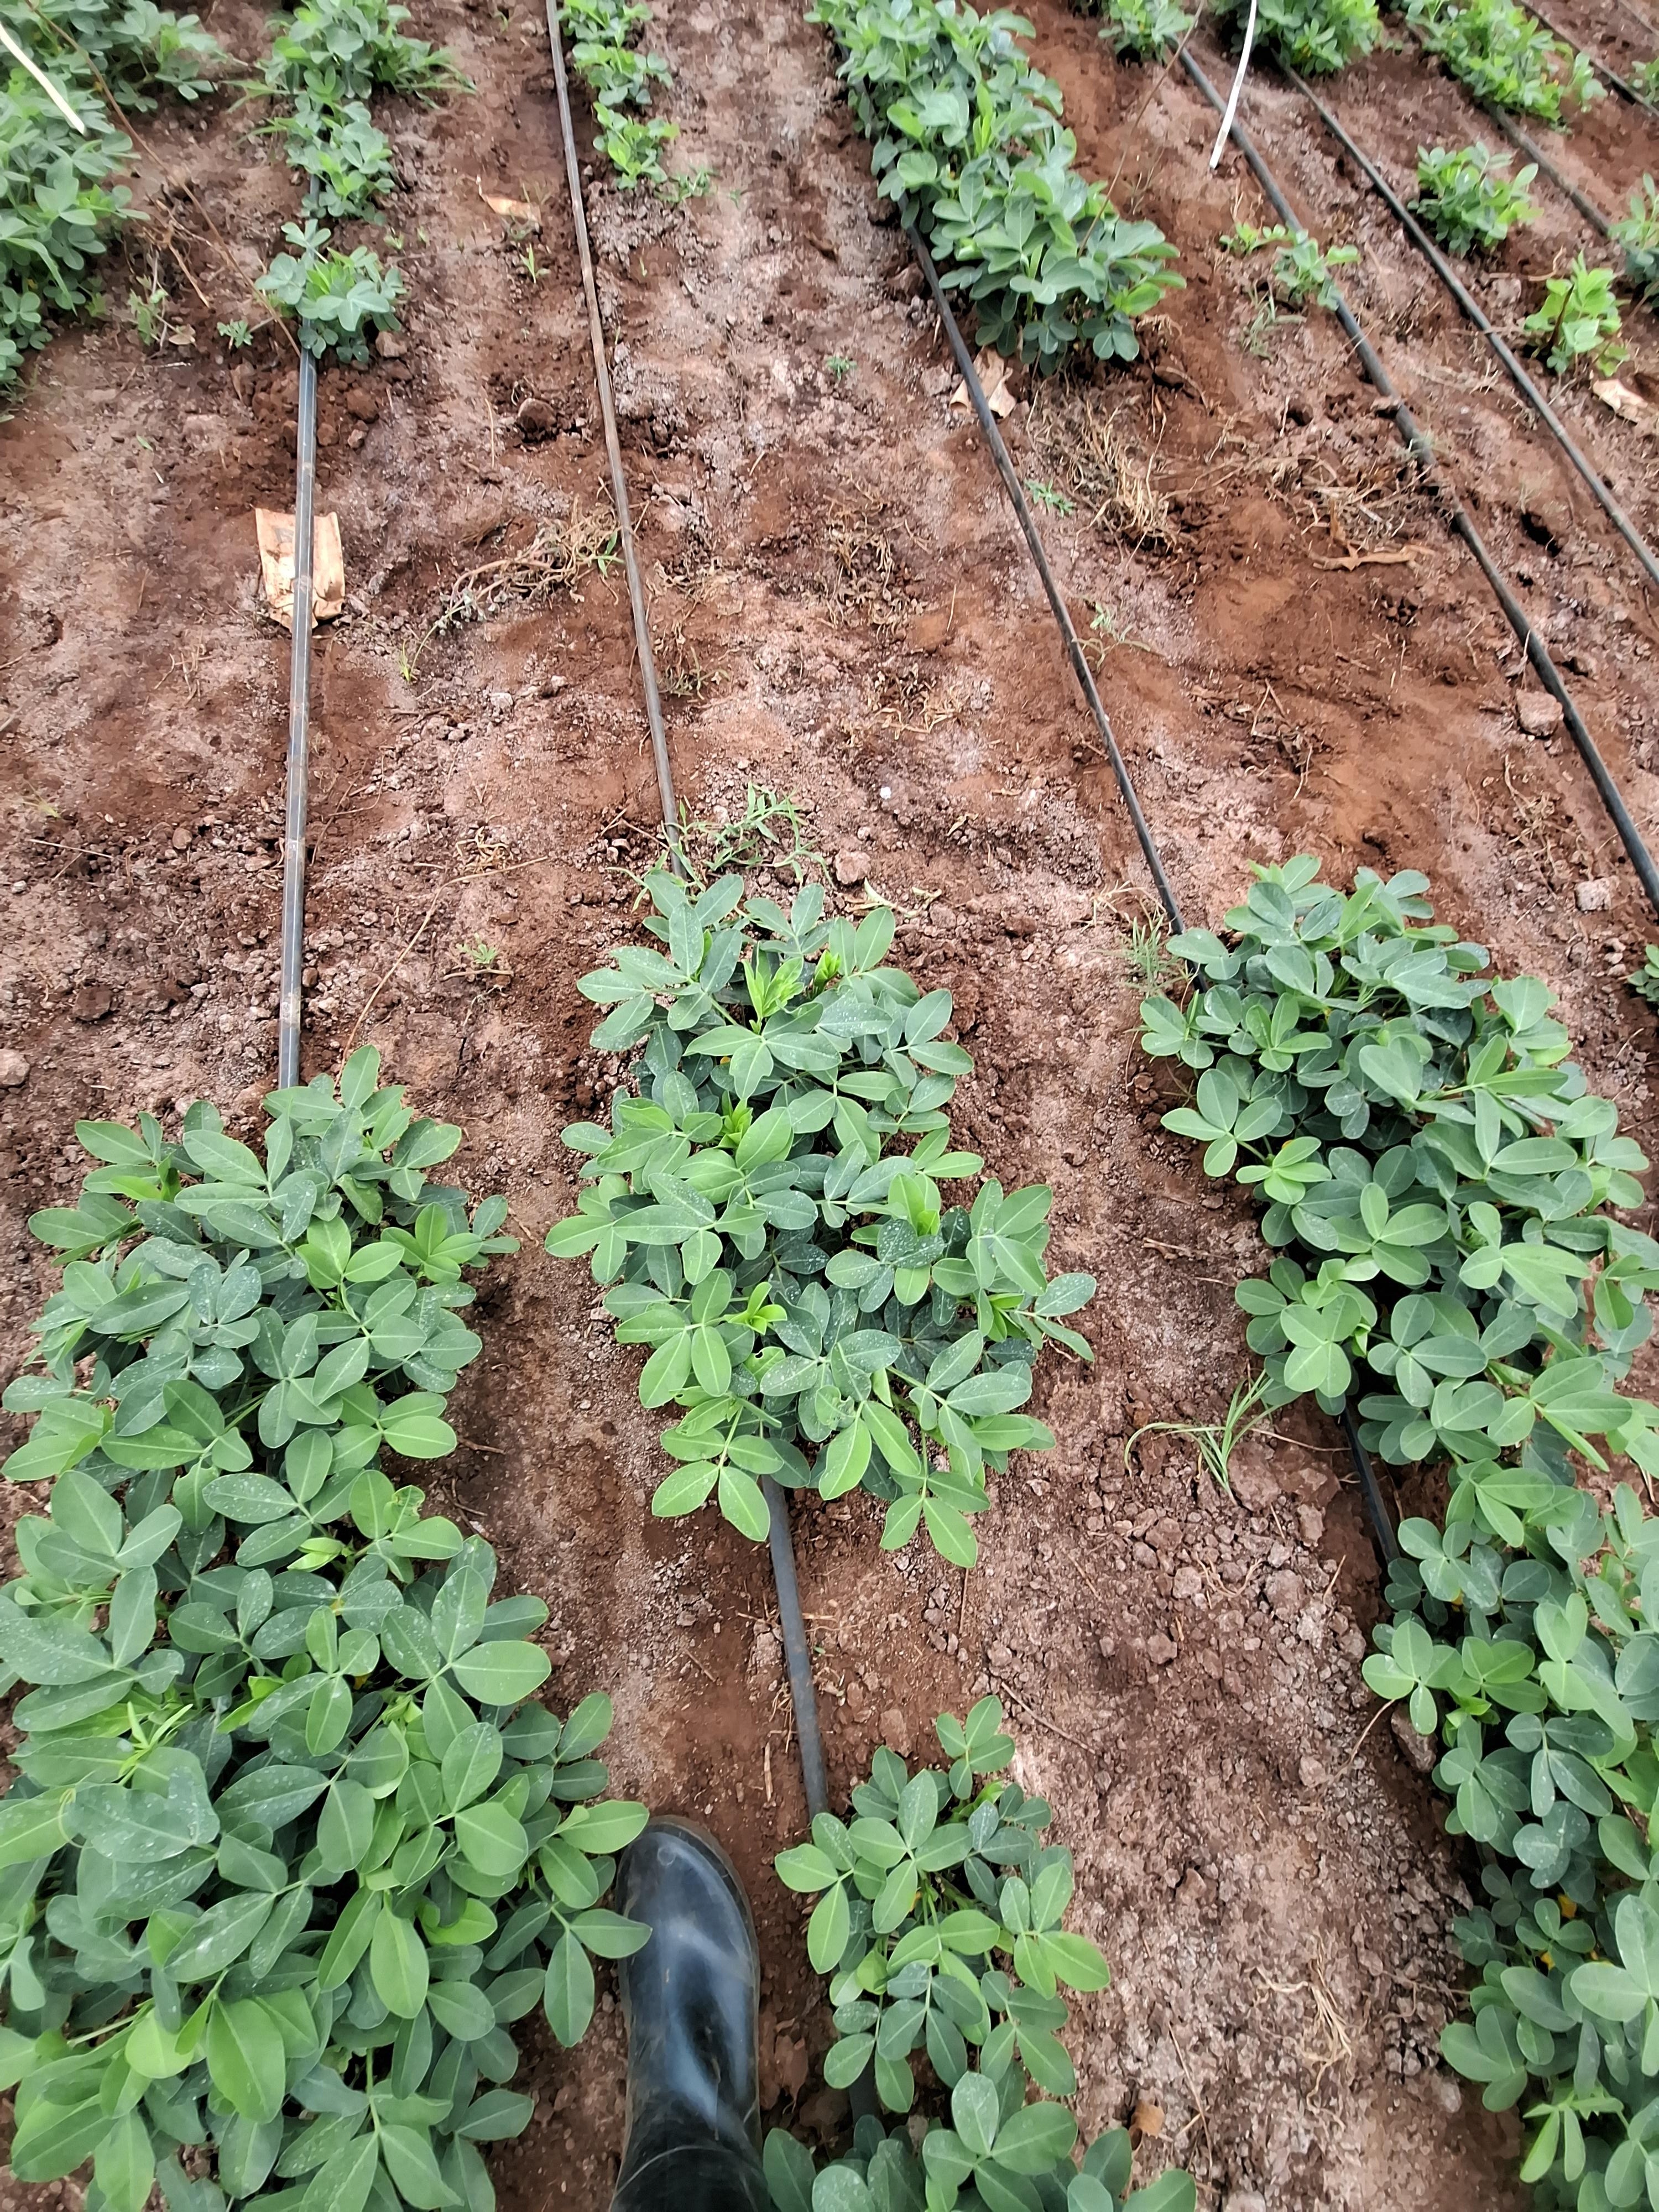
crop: groundnut
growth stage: flowering
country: Kenya
